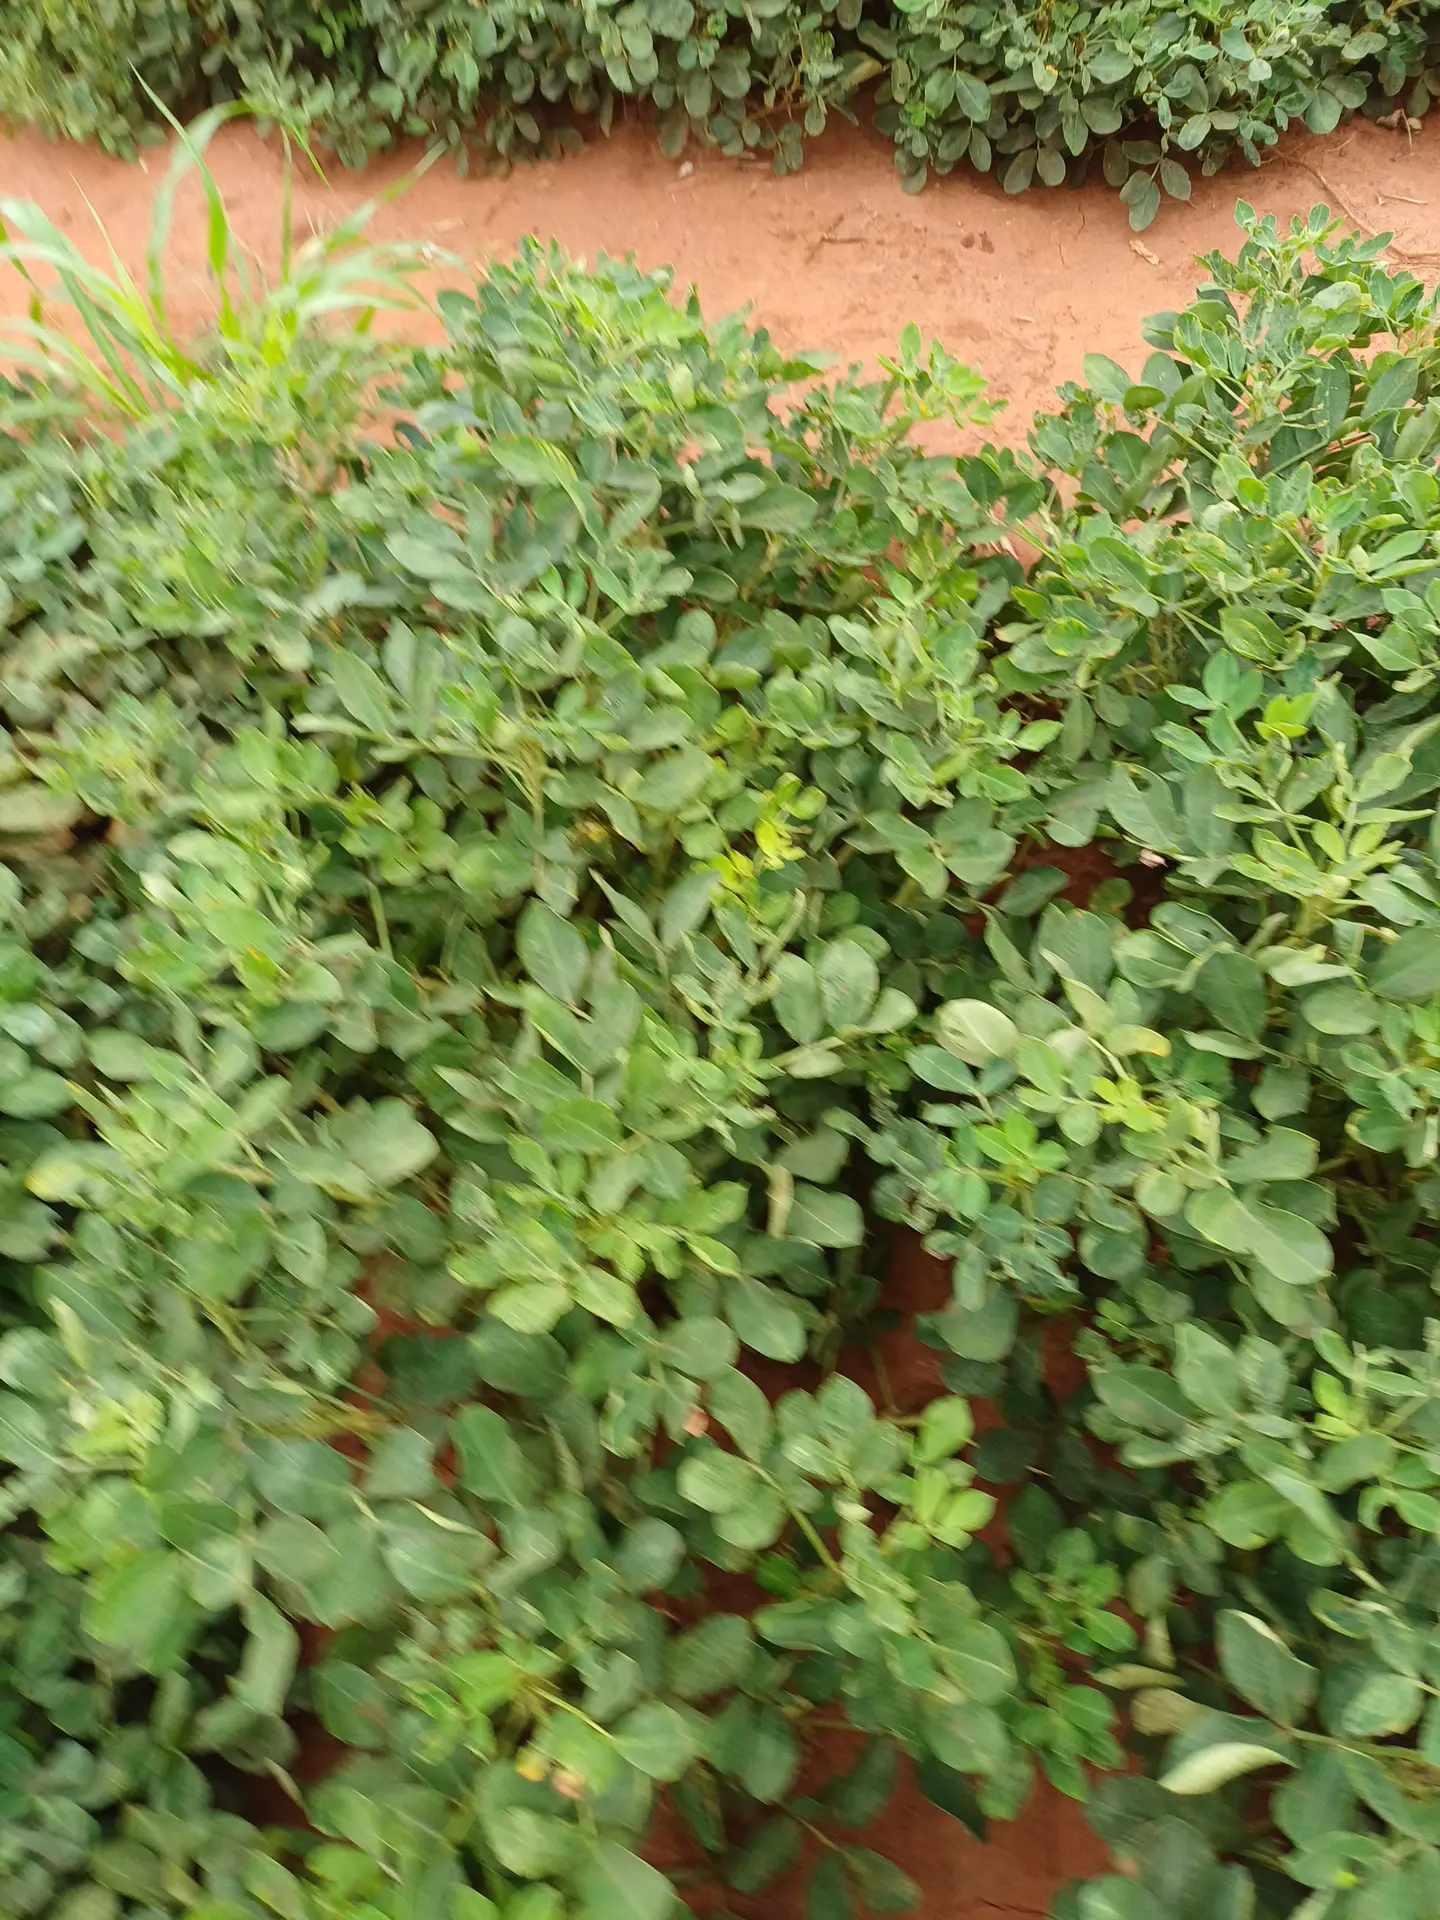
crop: groundnut
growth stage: pegging
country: Kenya
